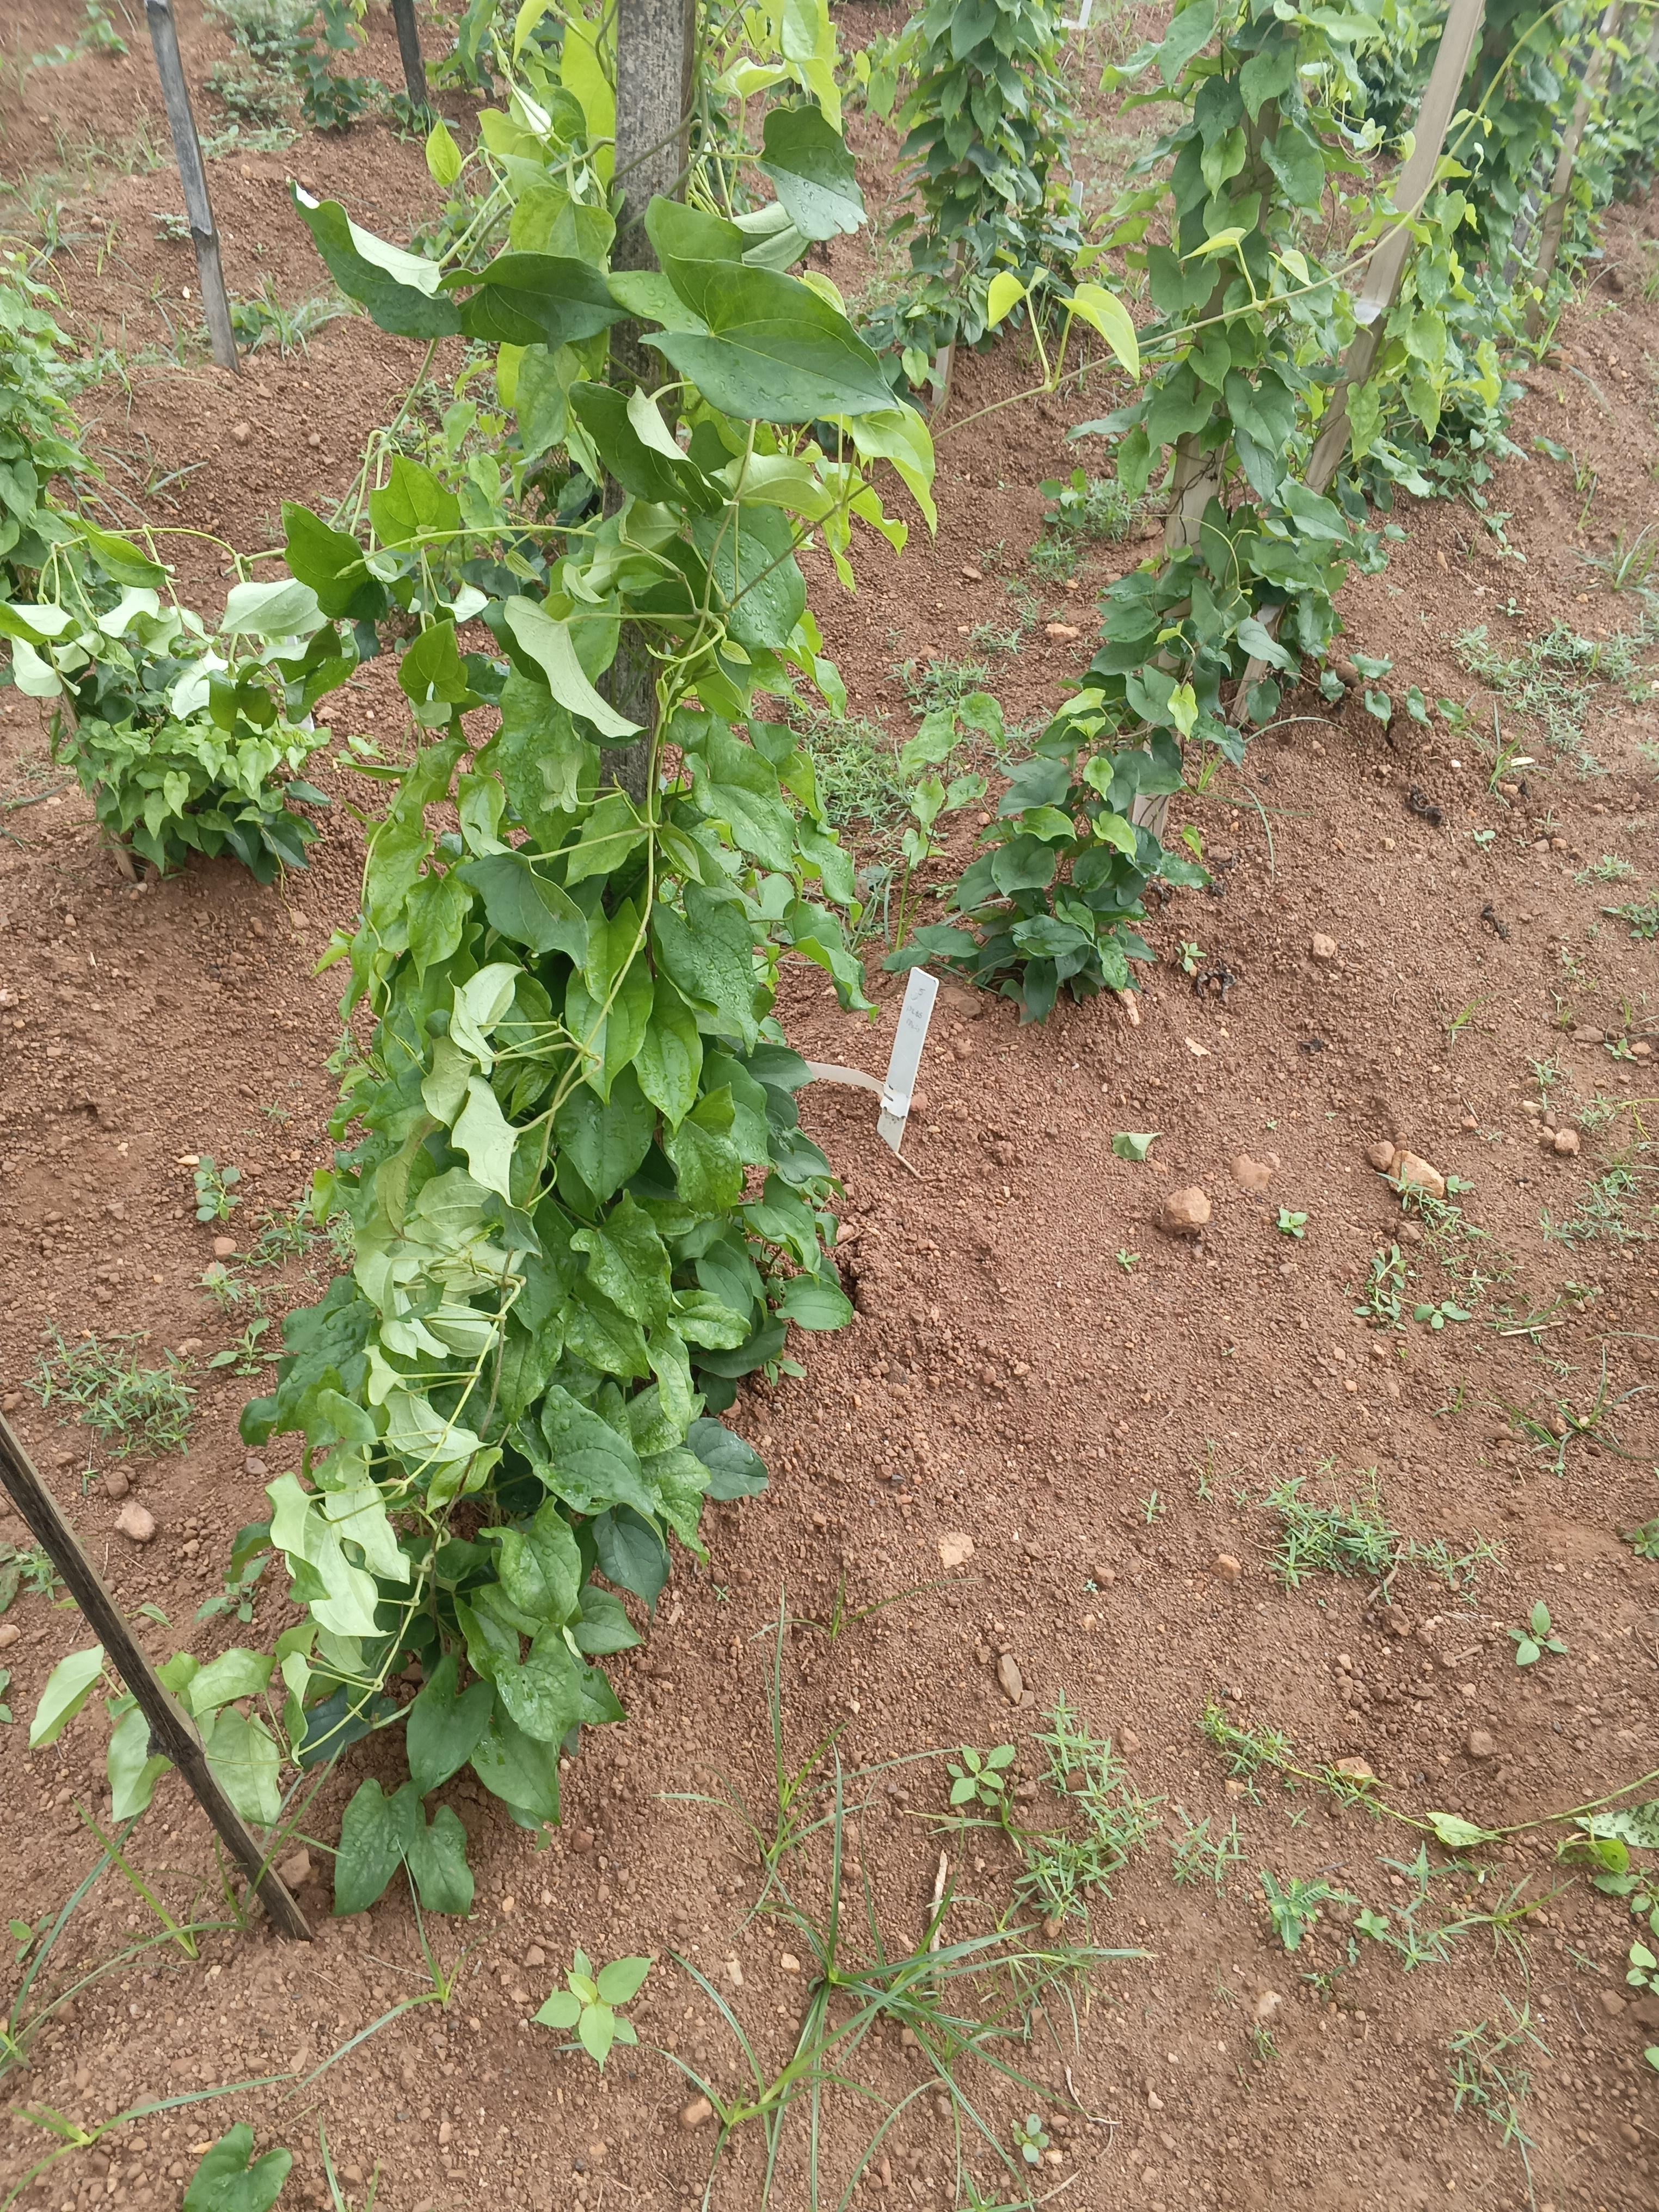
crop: yam
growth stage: sprouting
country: Nigeria
